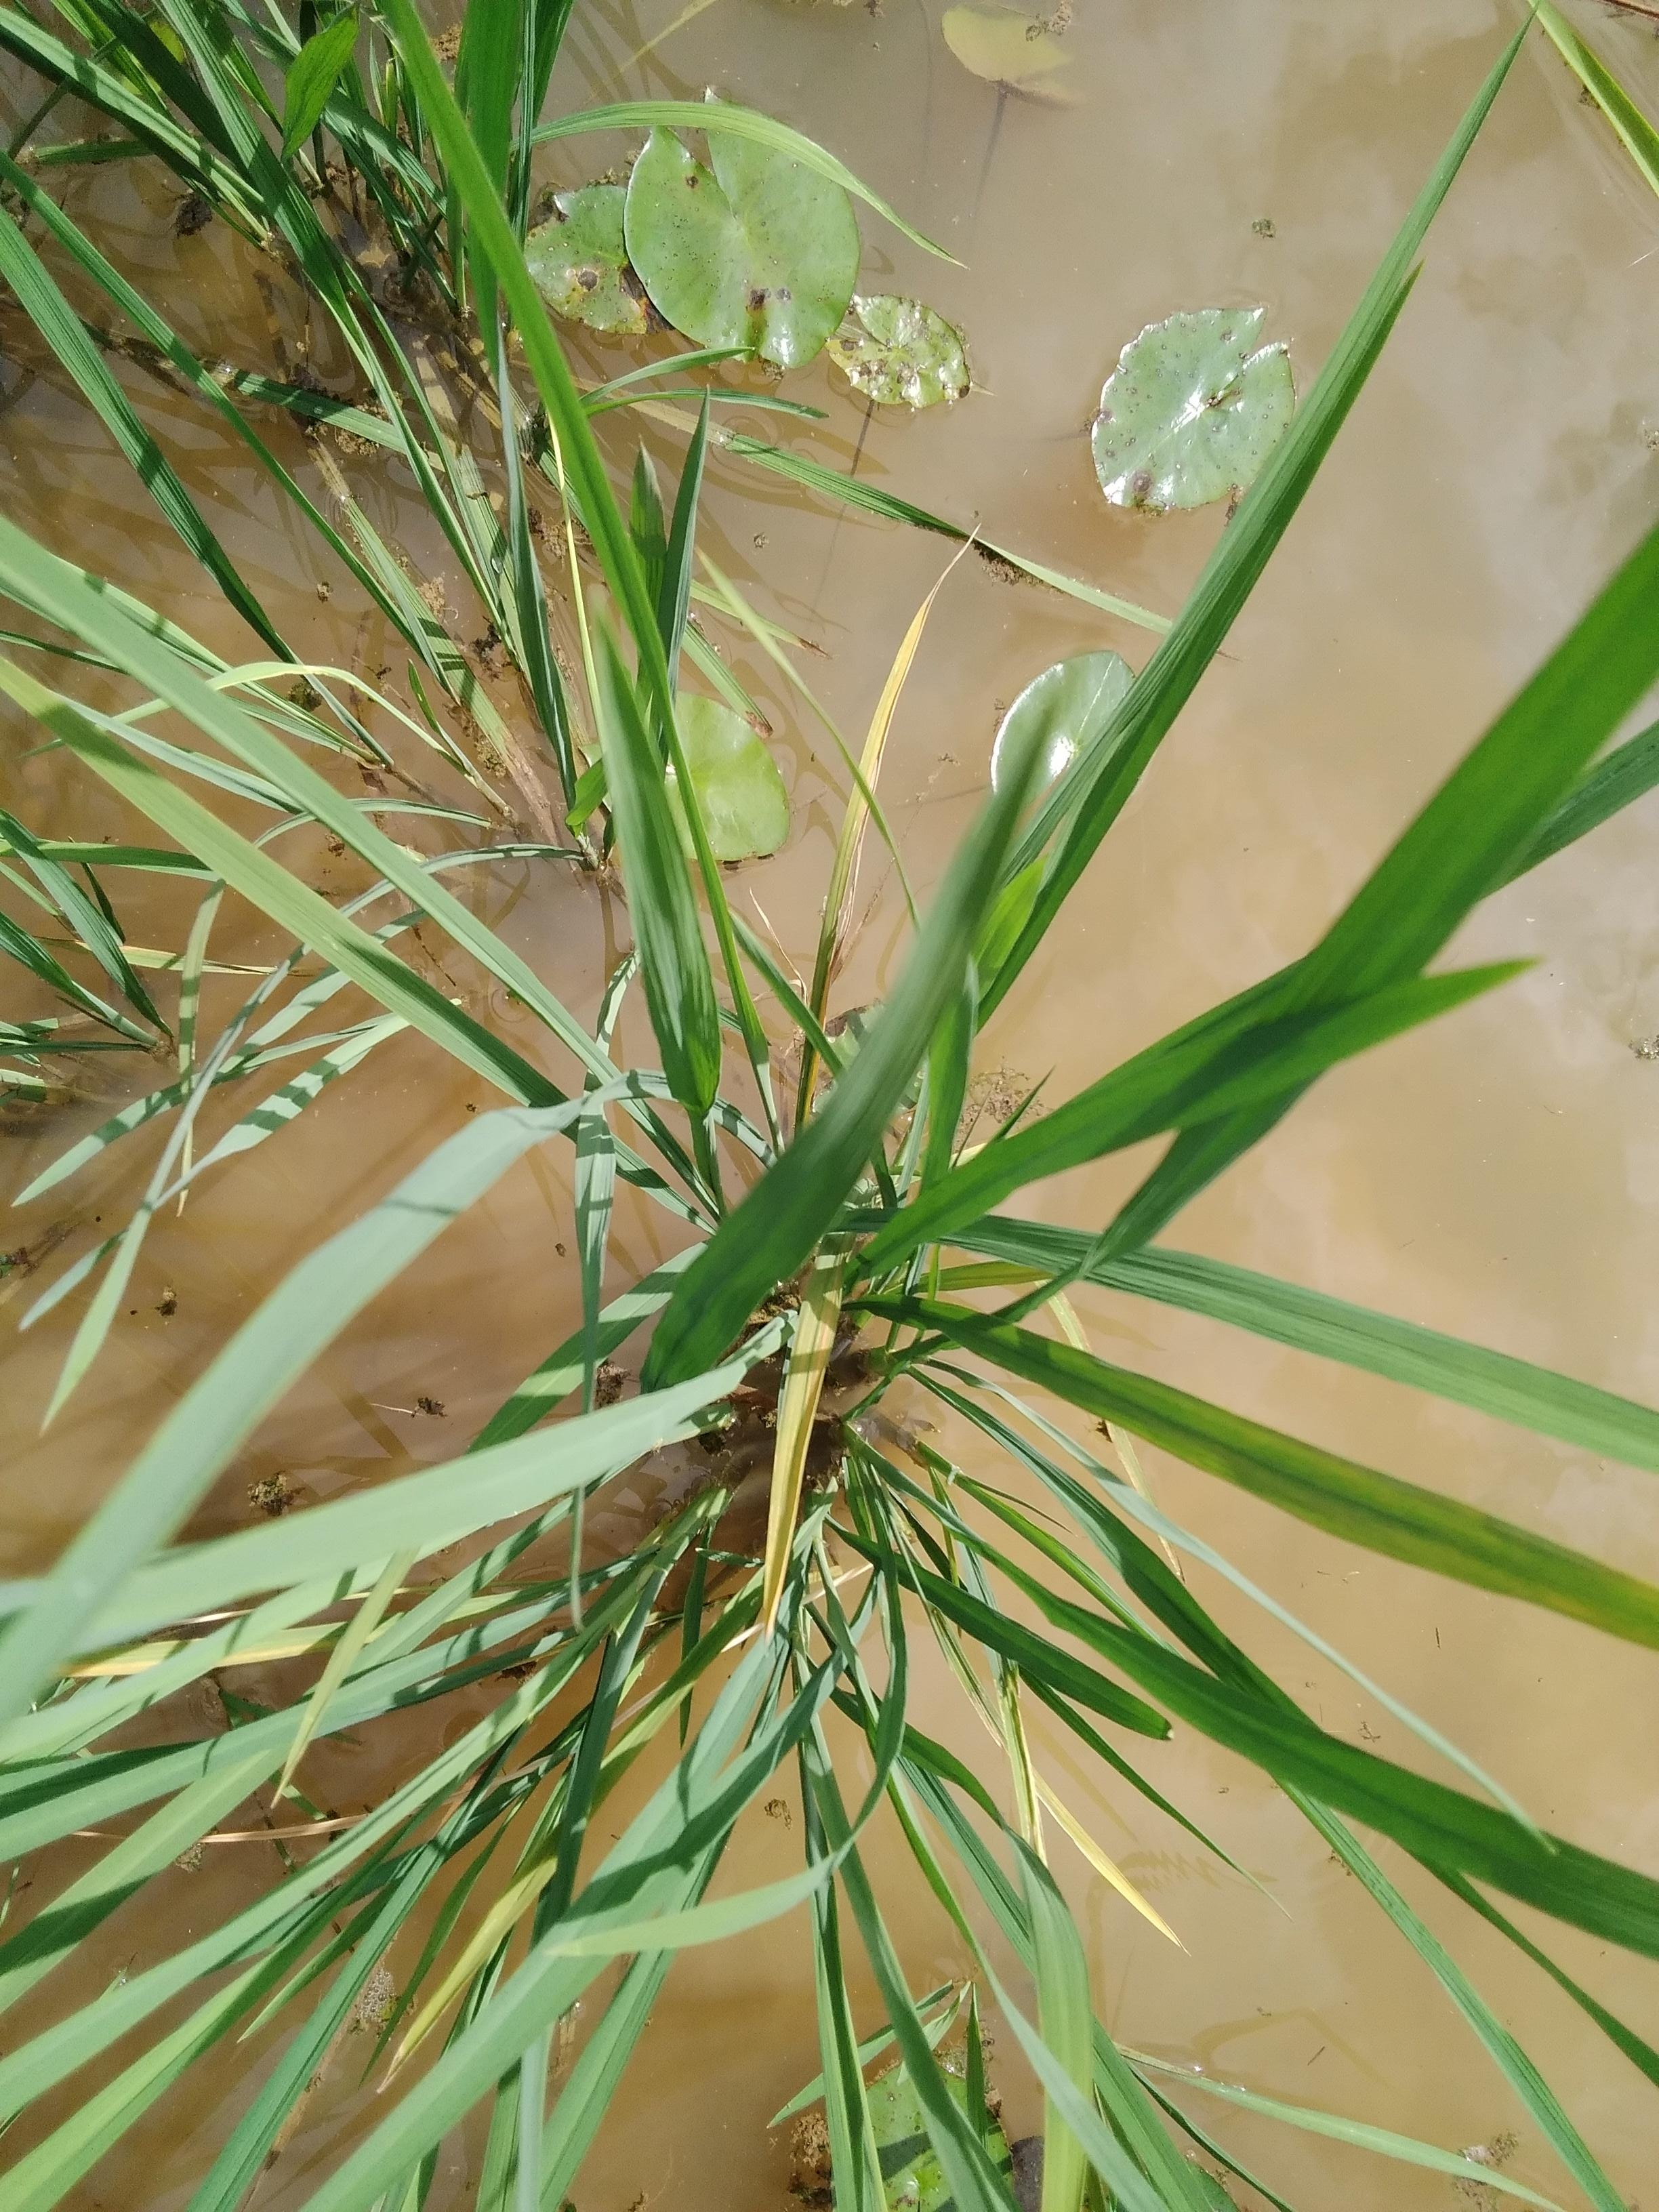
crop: rice
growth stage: elongation stem
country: Nigeria
